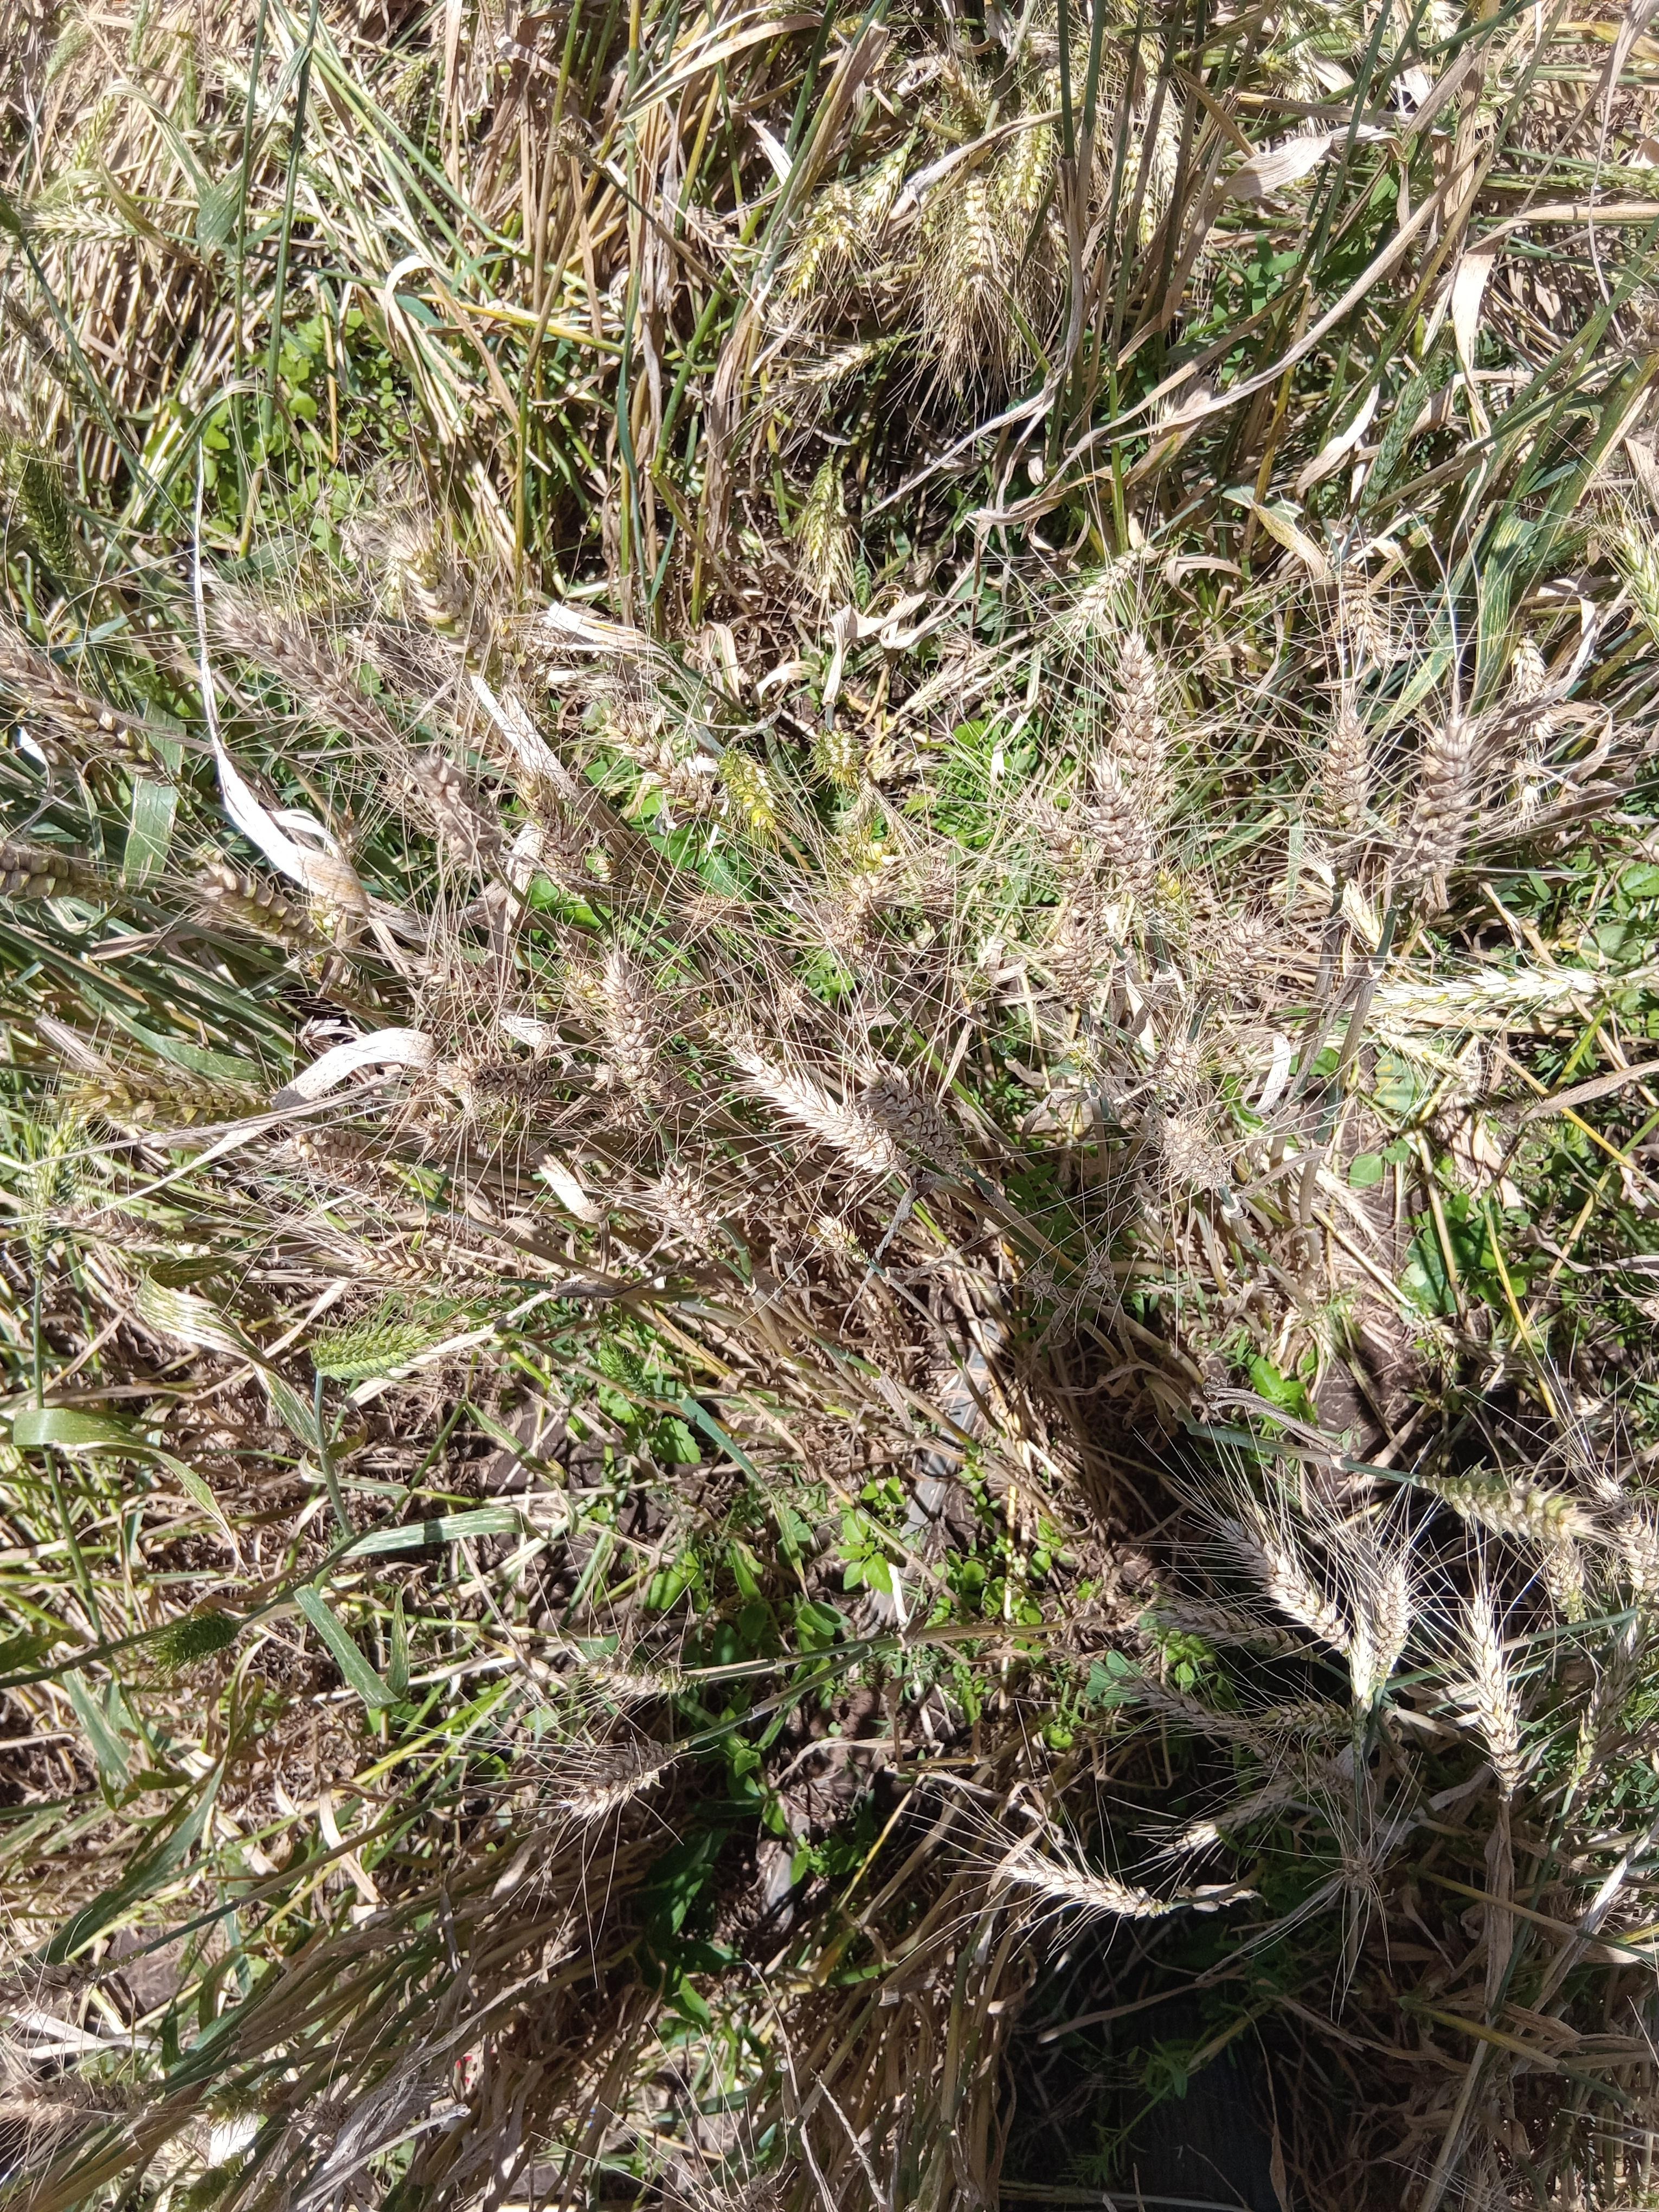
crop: wheat
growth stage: maturity
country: Kenya
